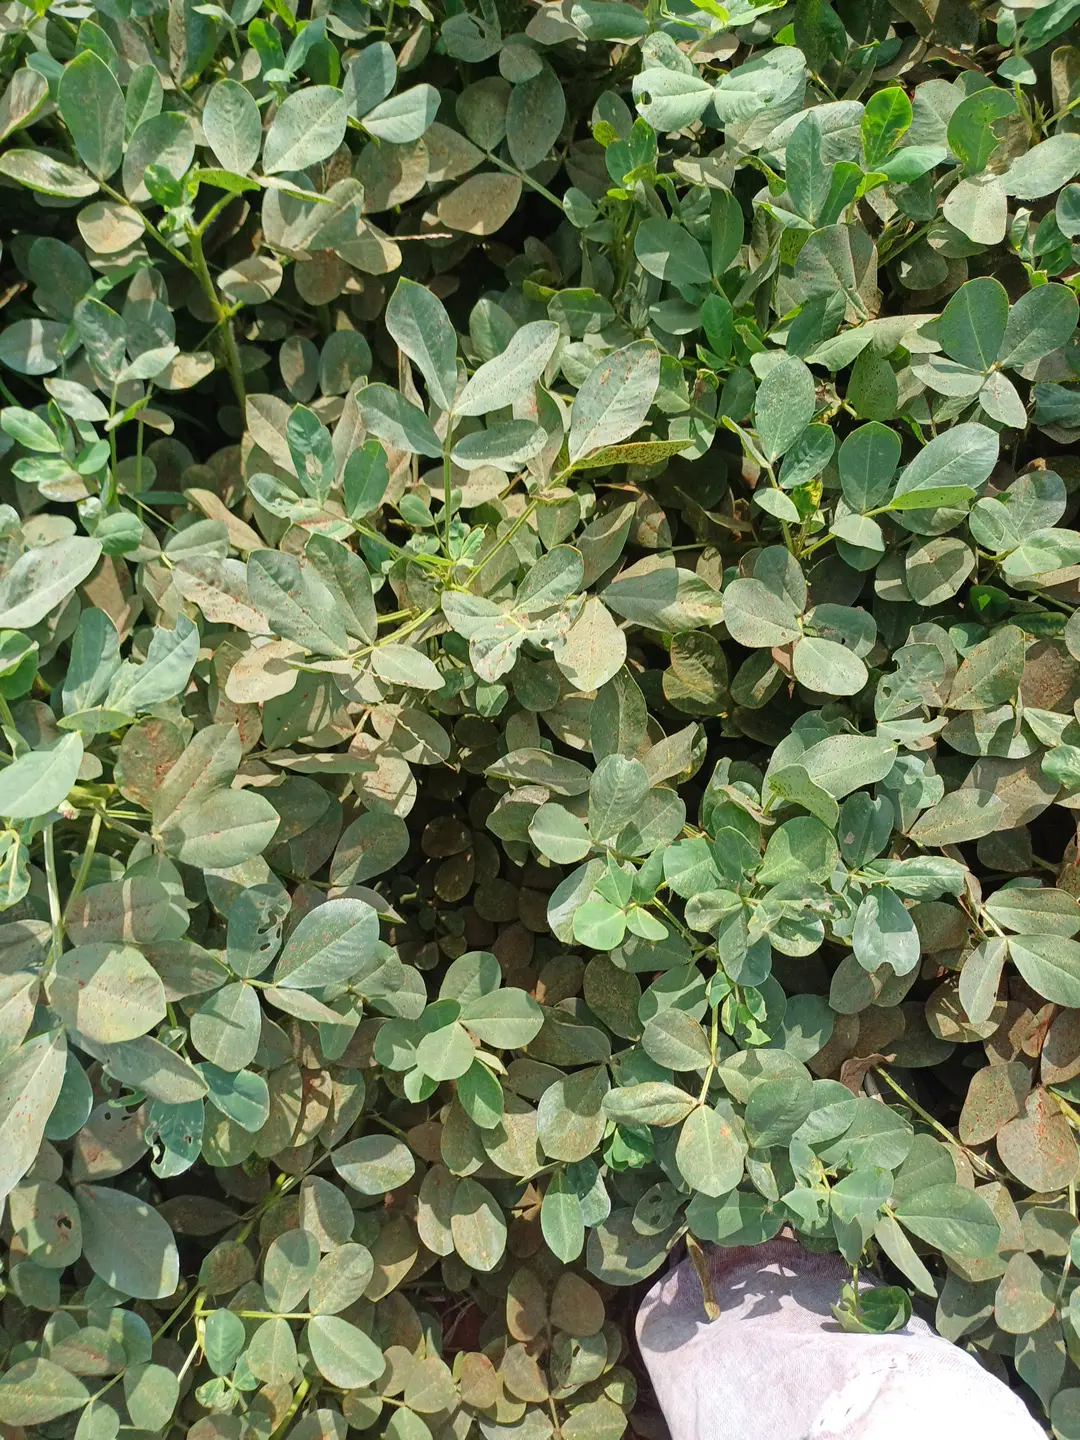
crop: groundnut
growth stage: pegging
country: Kenya
